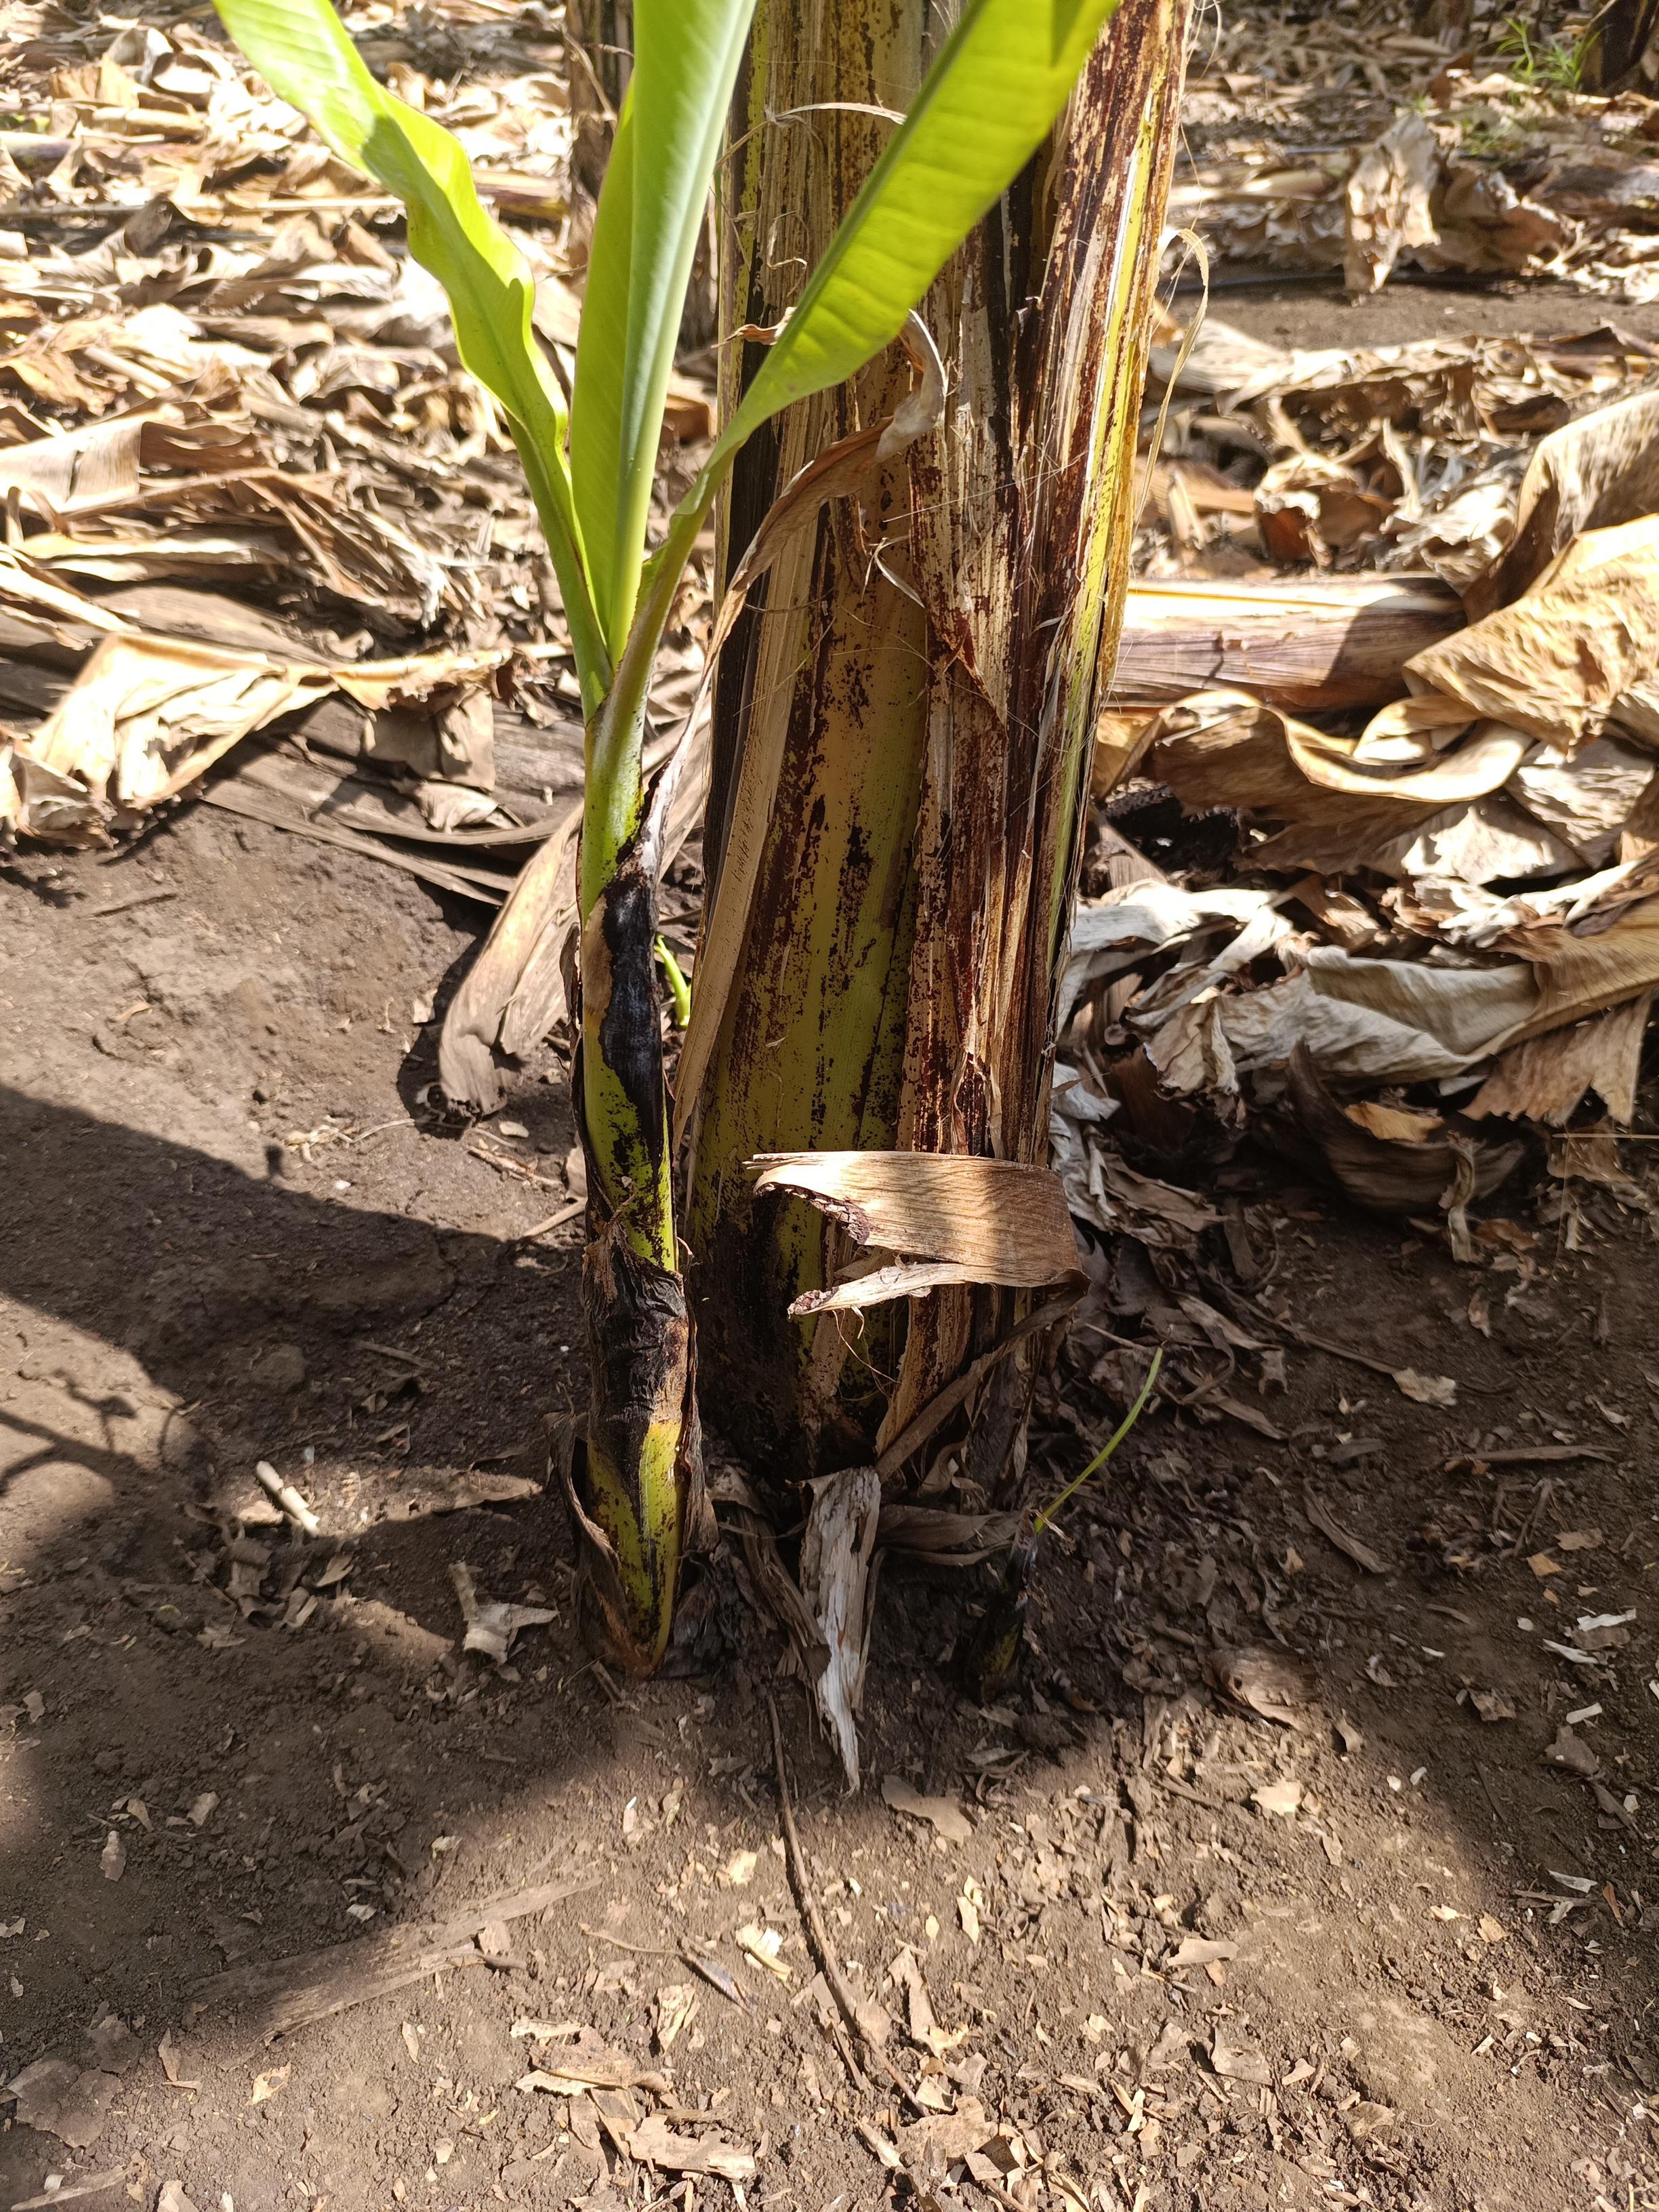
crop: banana
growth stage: emergence sucker
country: Tanzania
